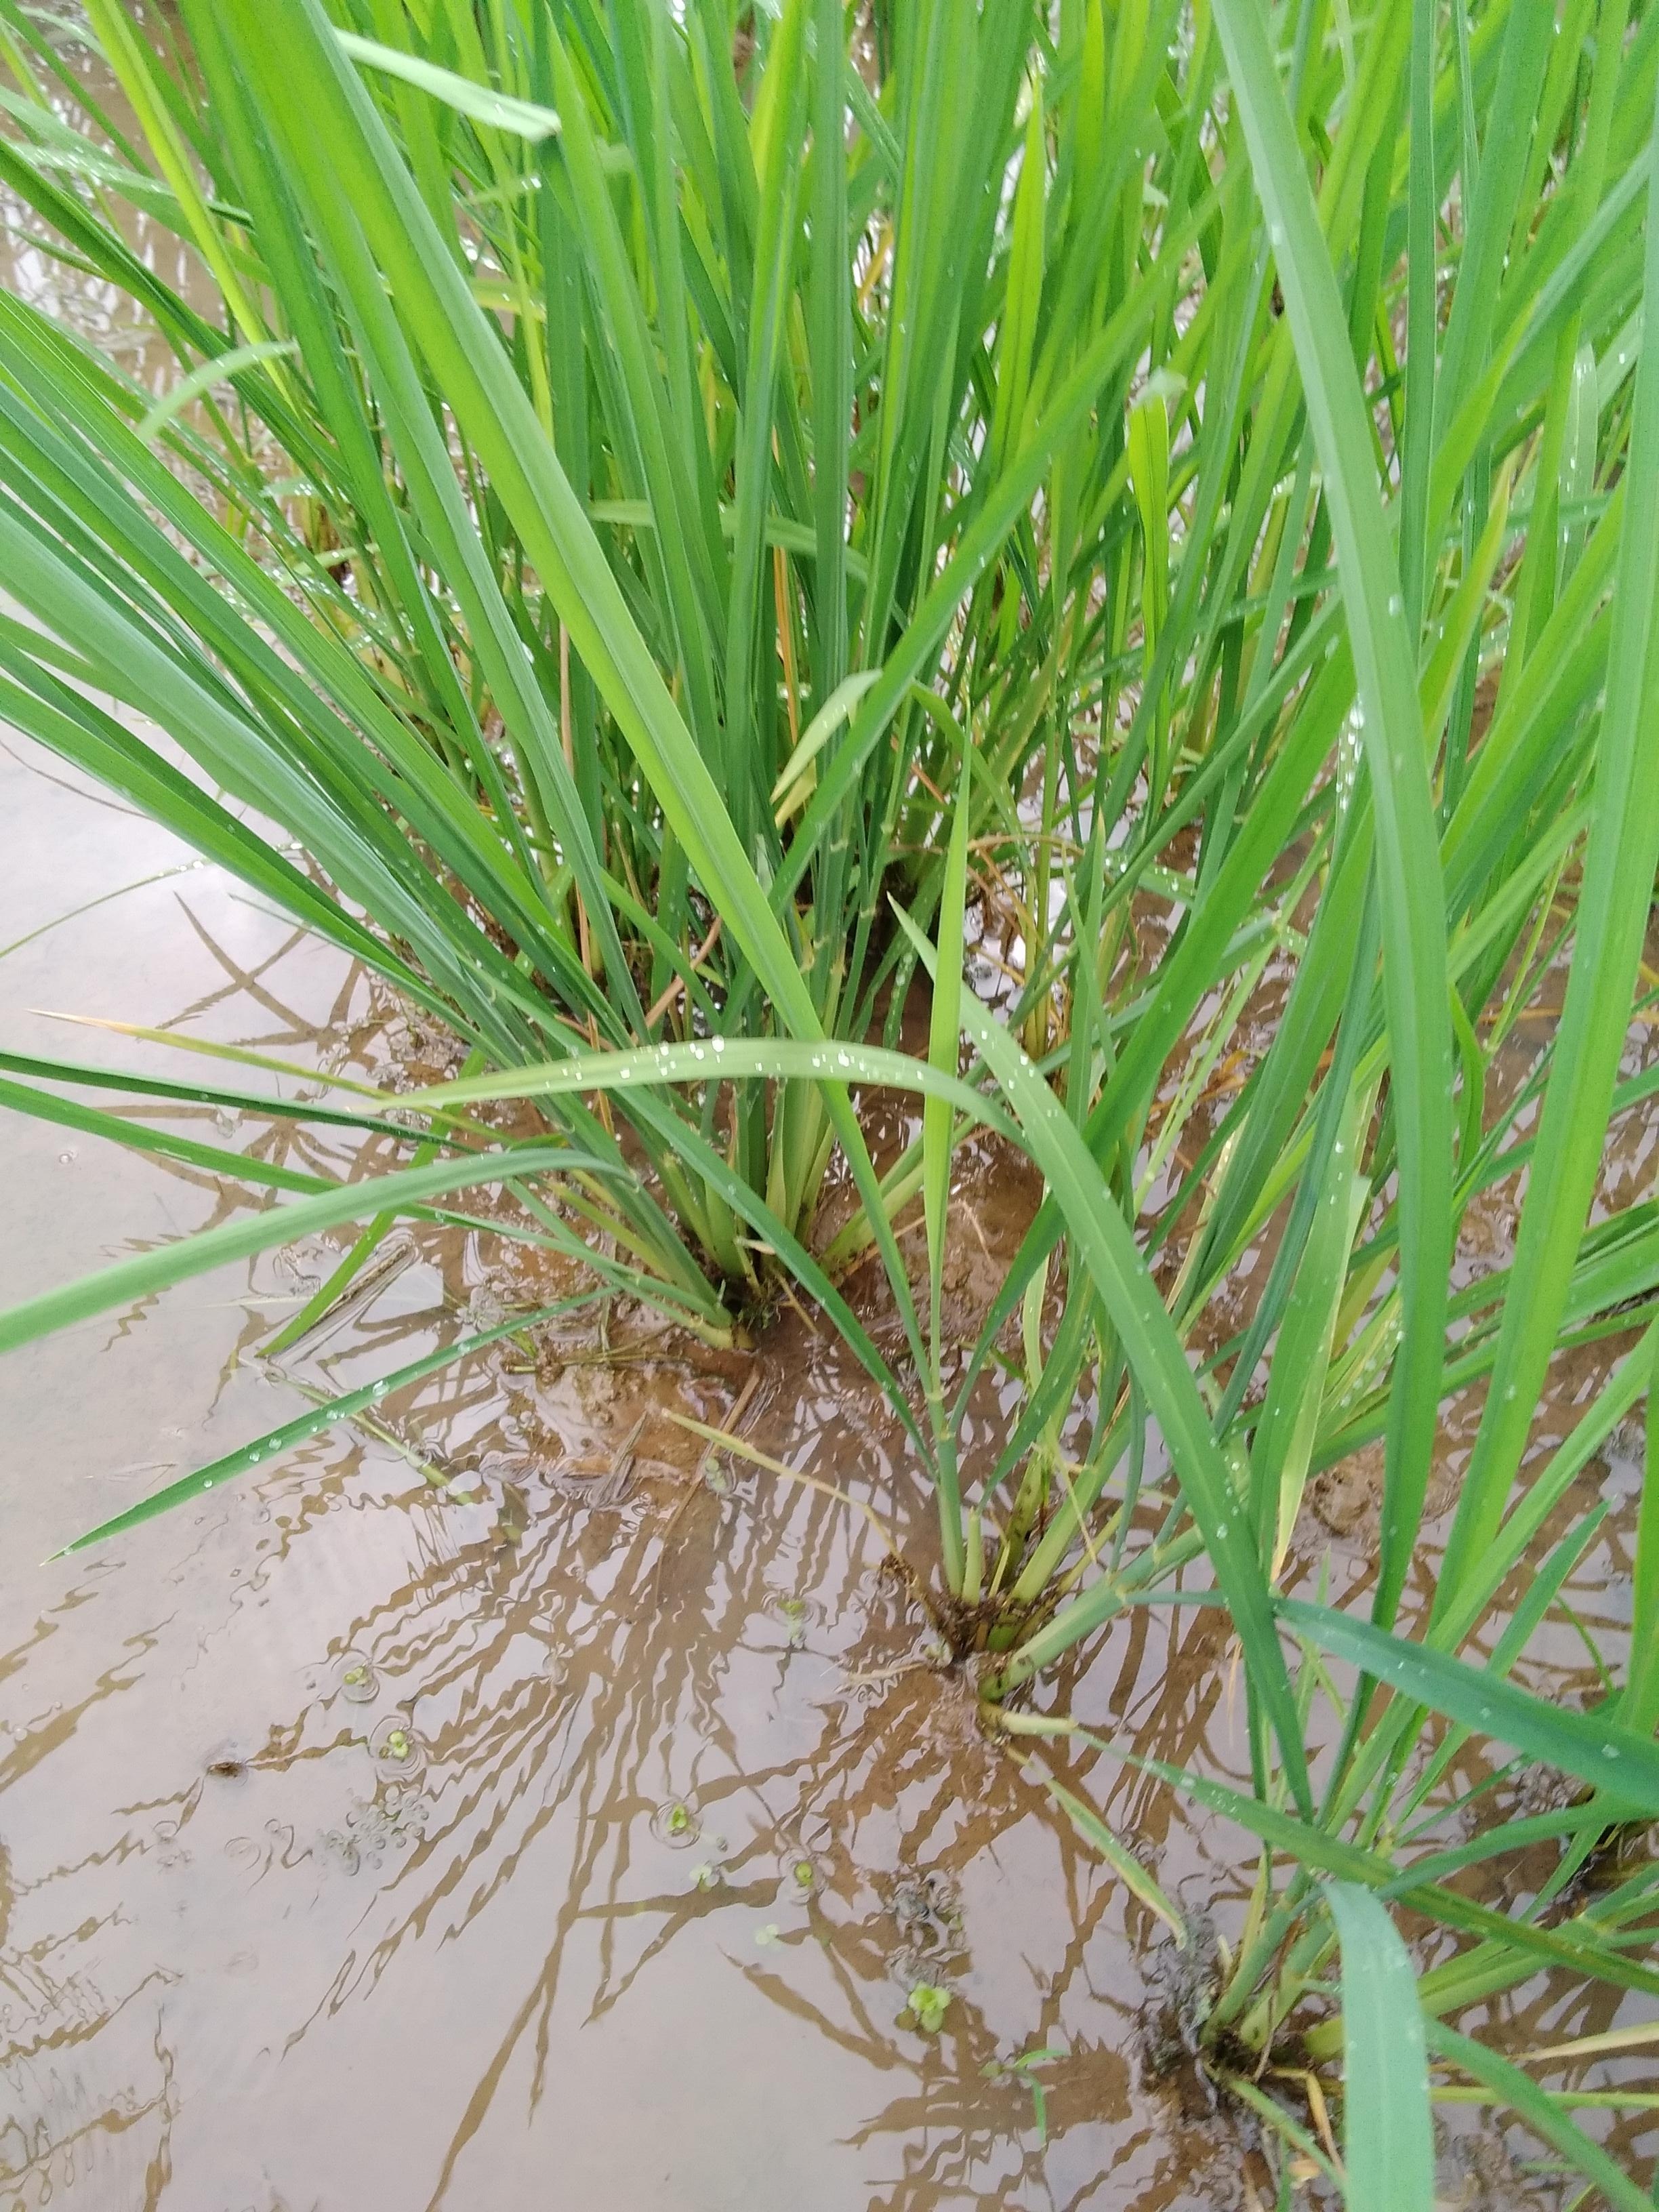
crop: rice
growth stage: elongation stem
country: Nigeria
